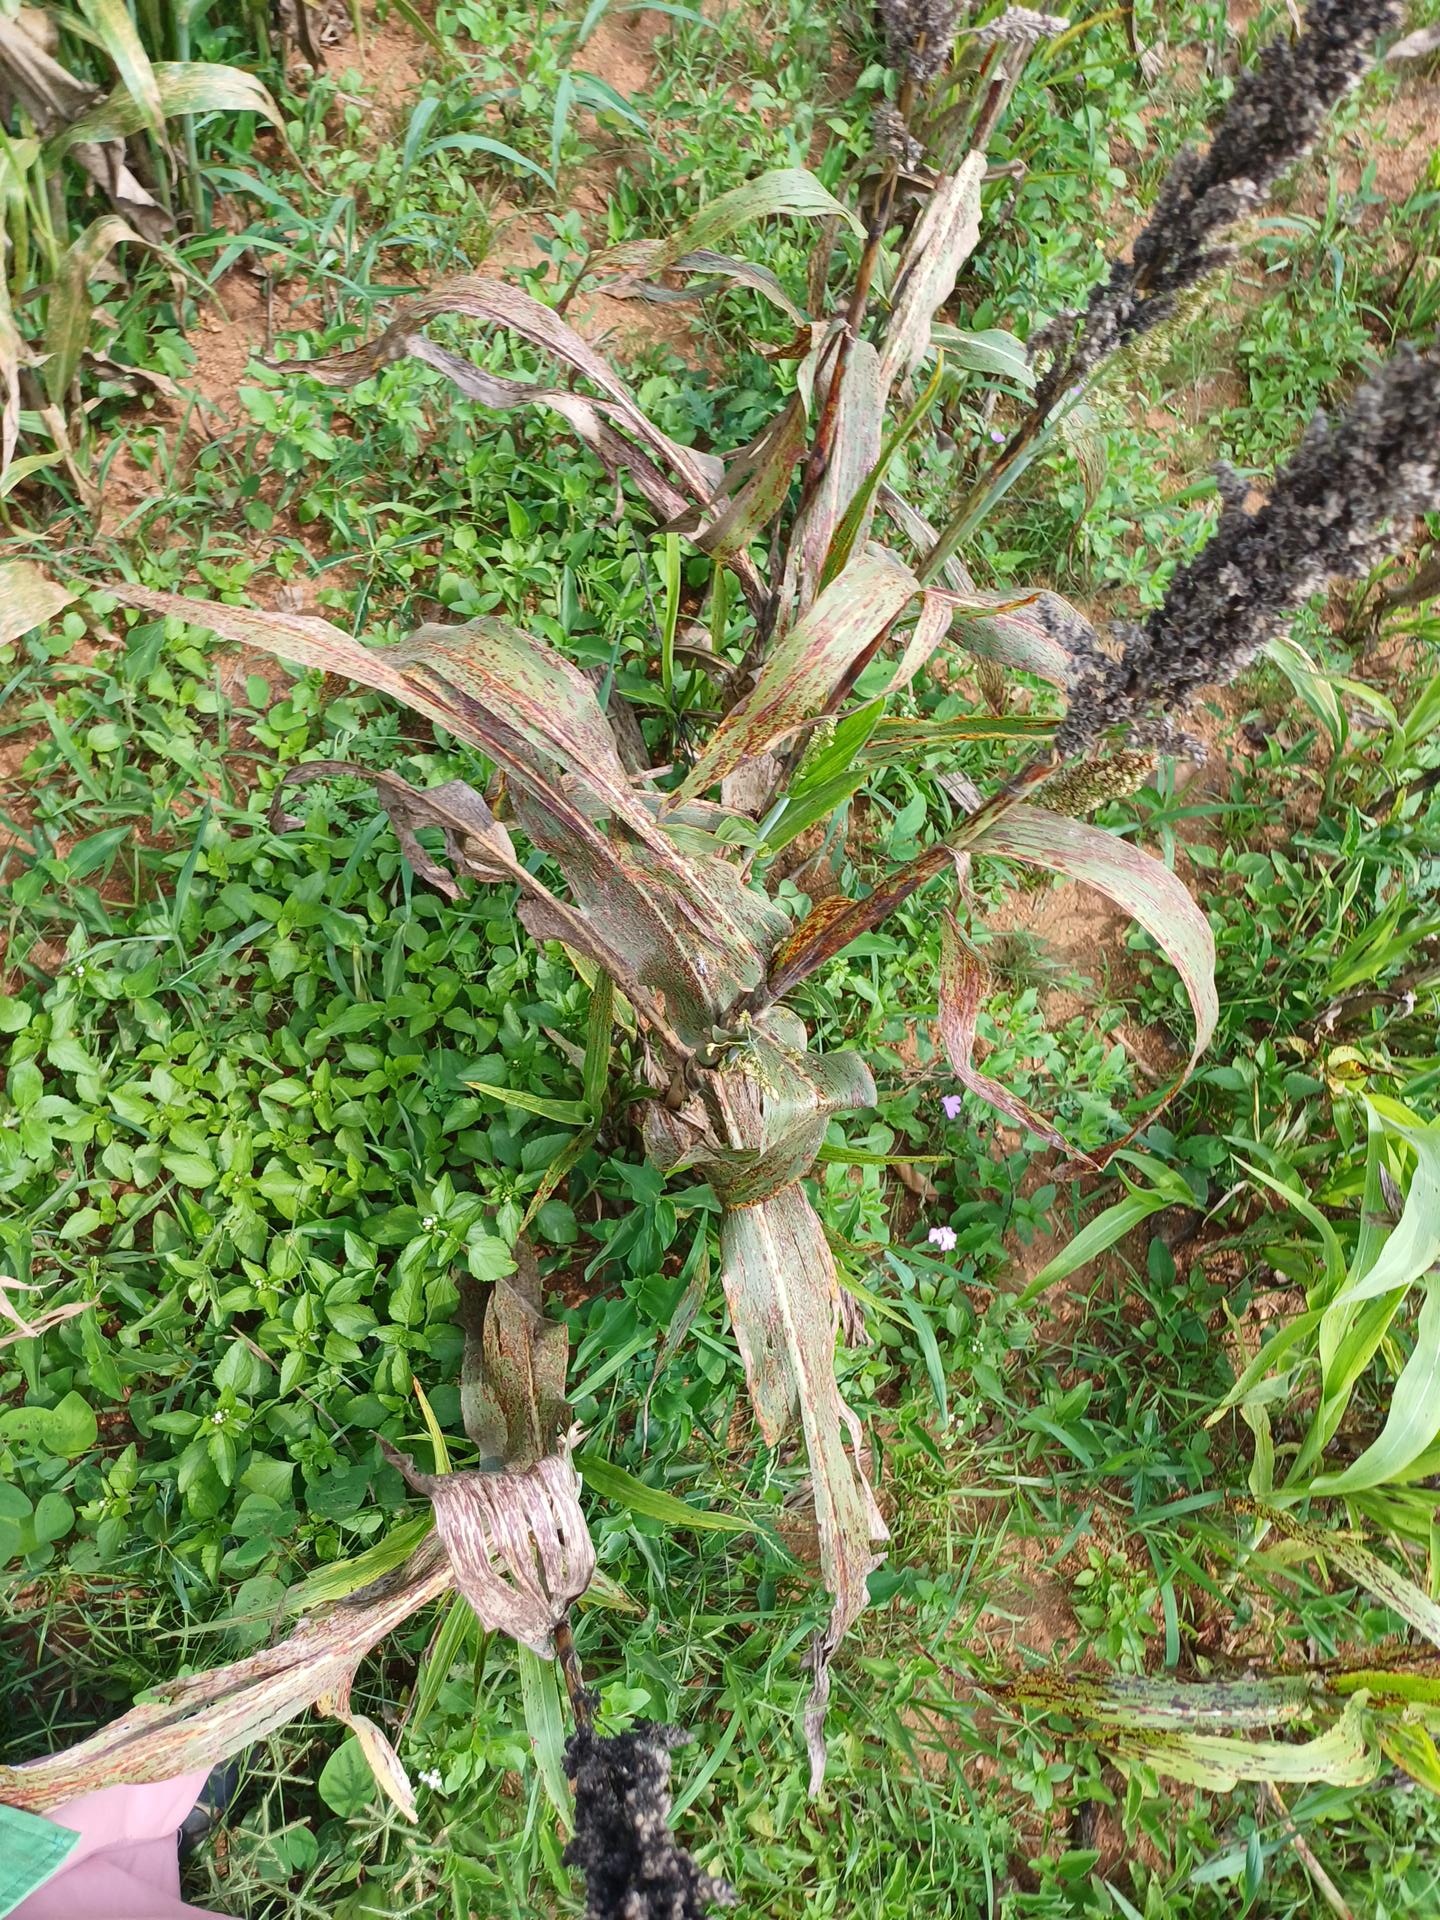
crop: sorghum
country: Kenya
